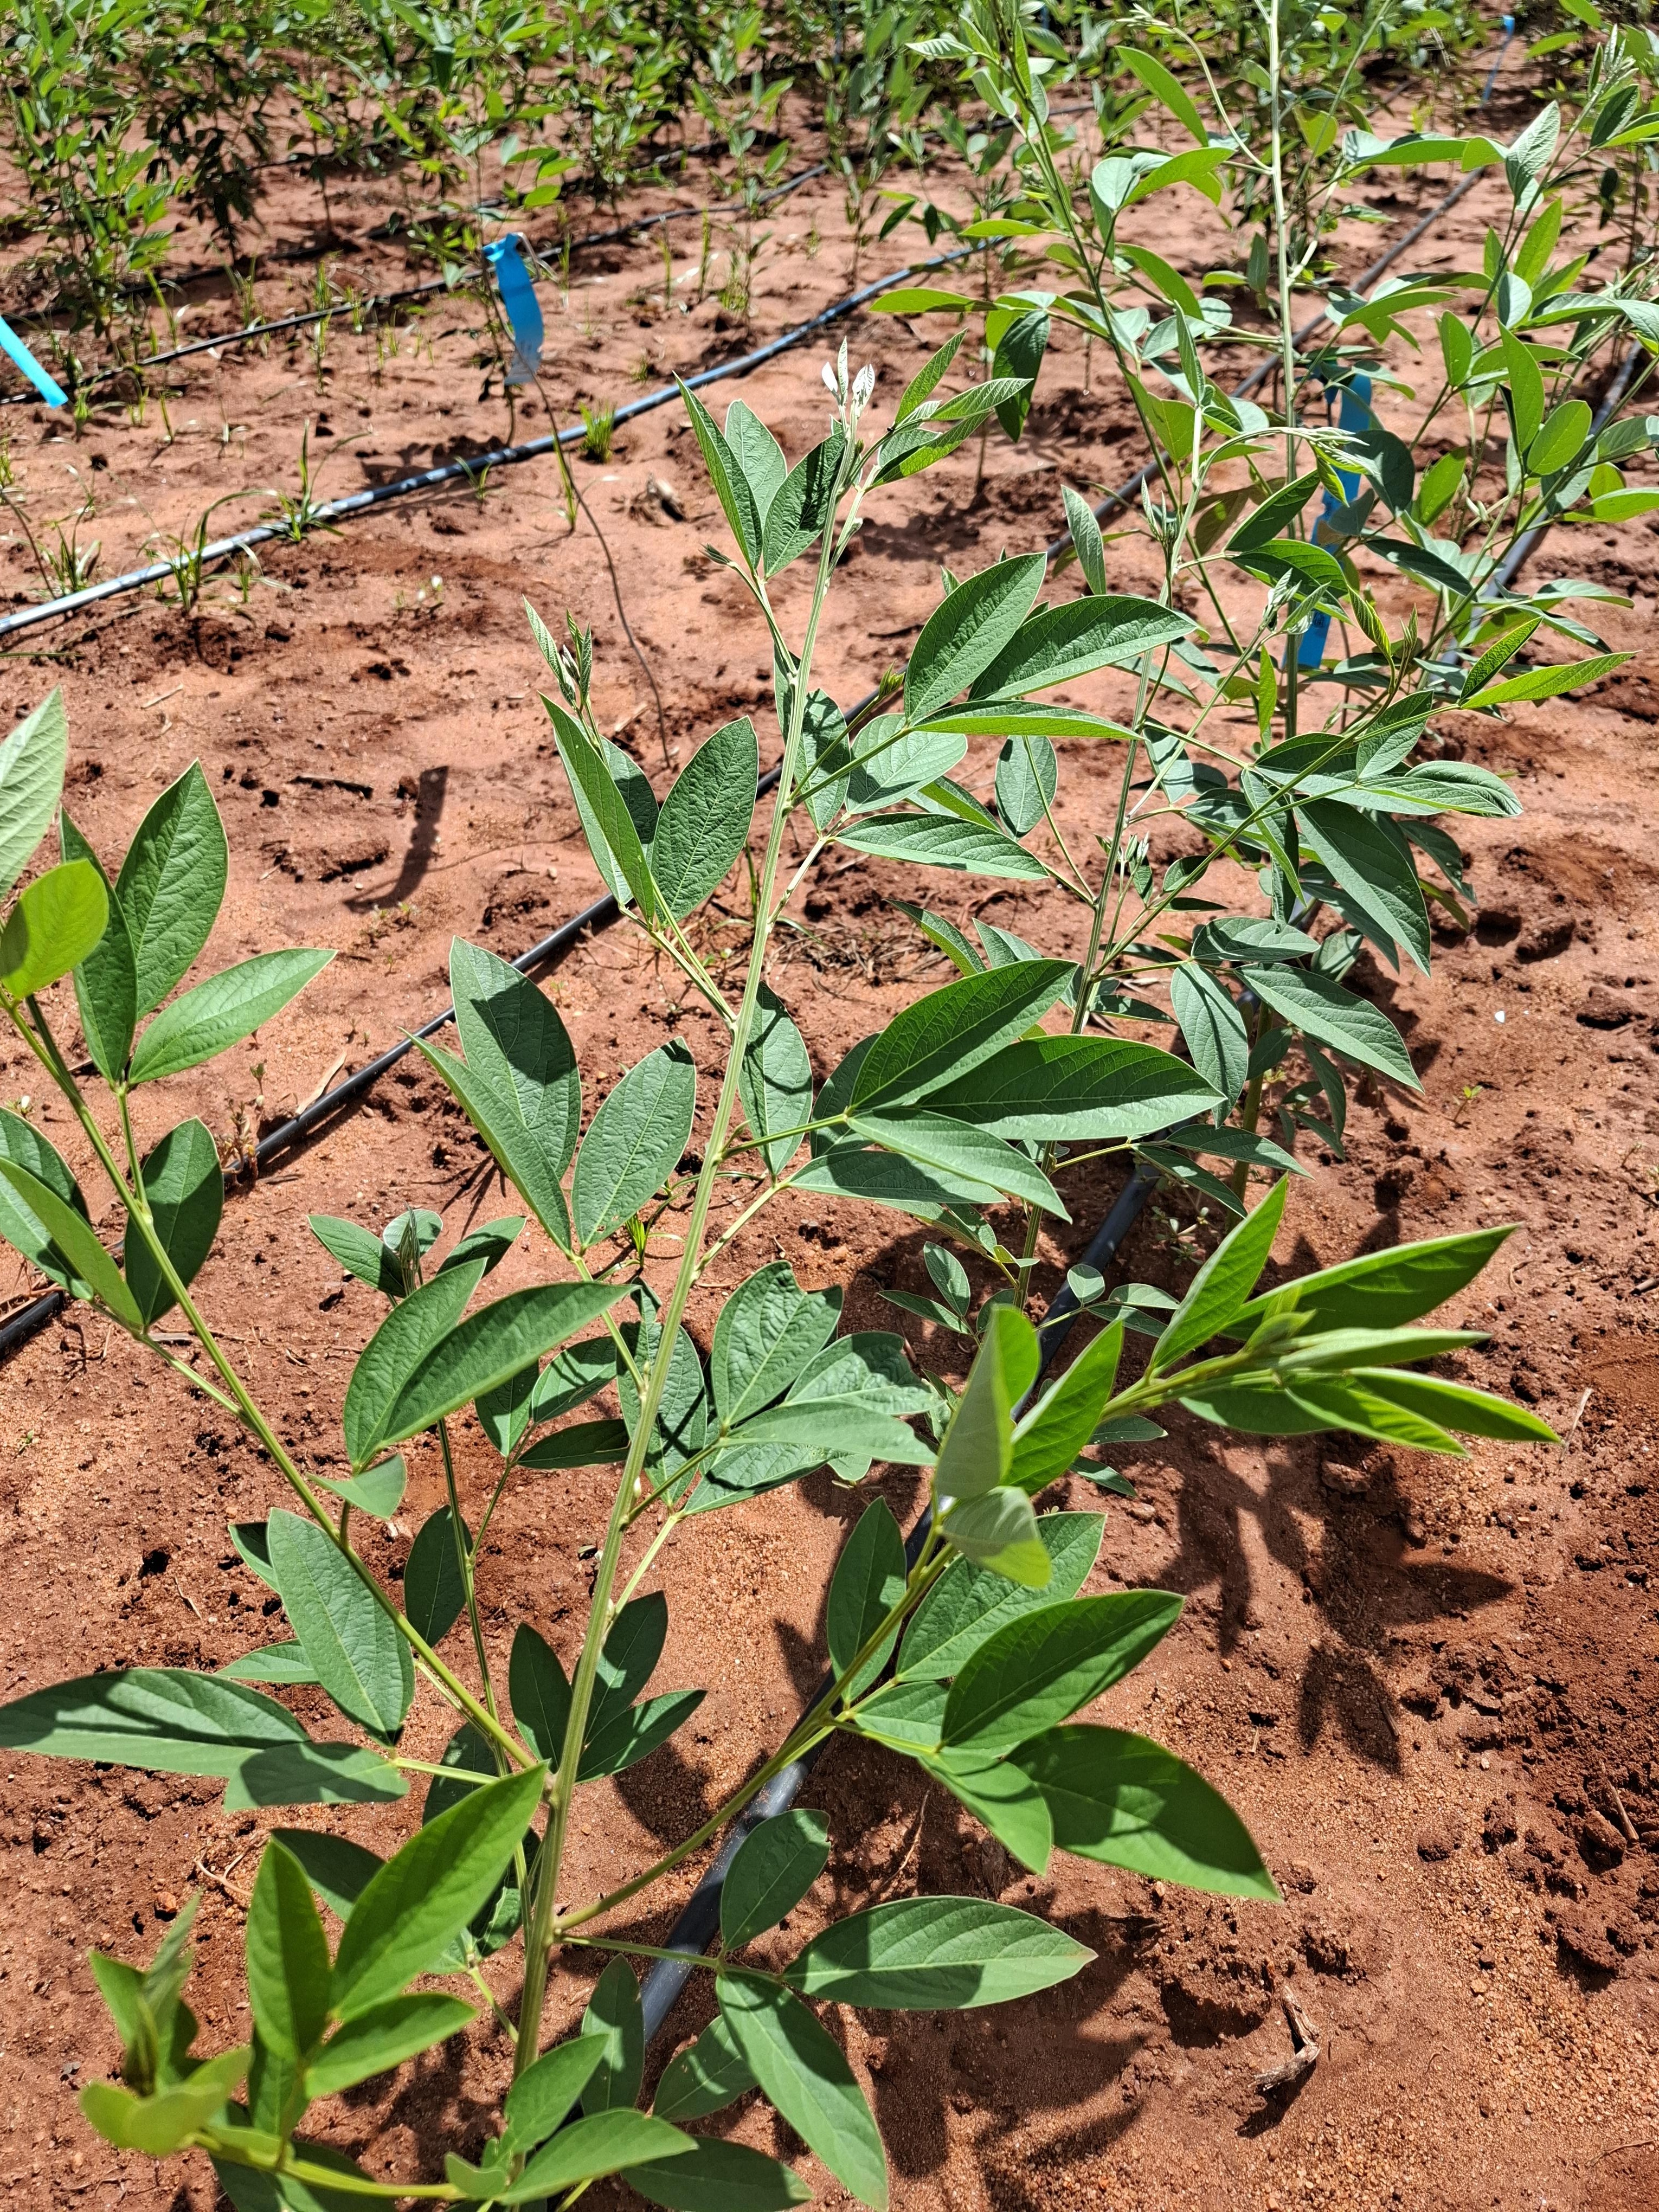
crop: pigeonpea
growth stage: vegetative
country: Kenya
